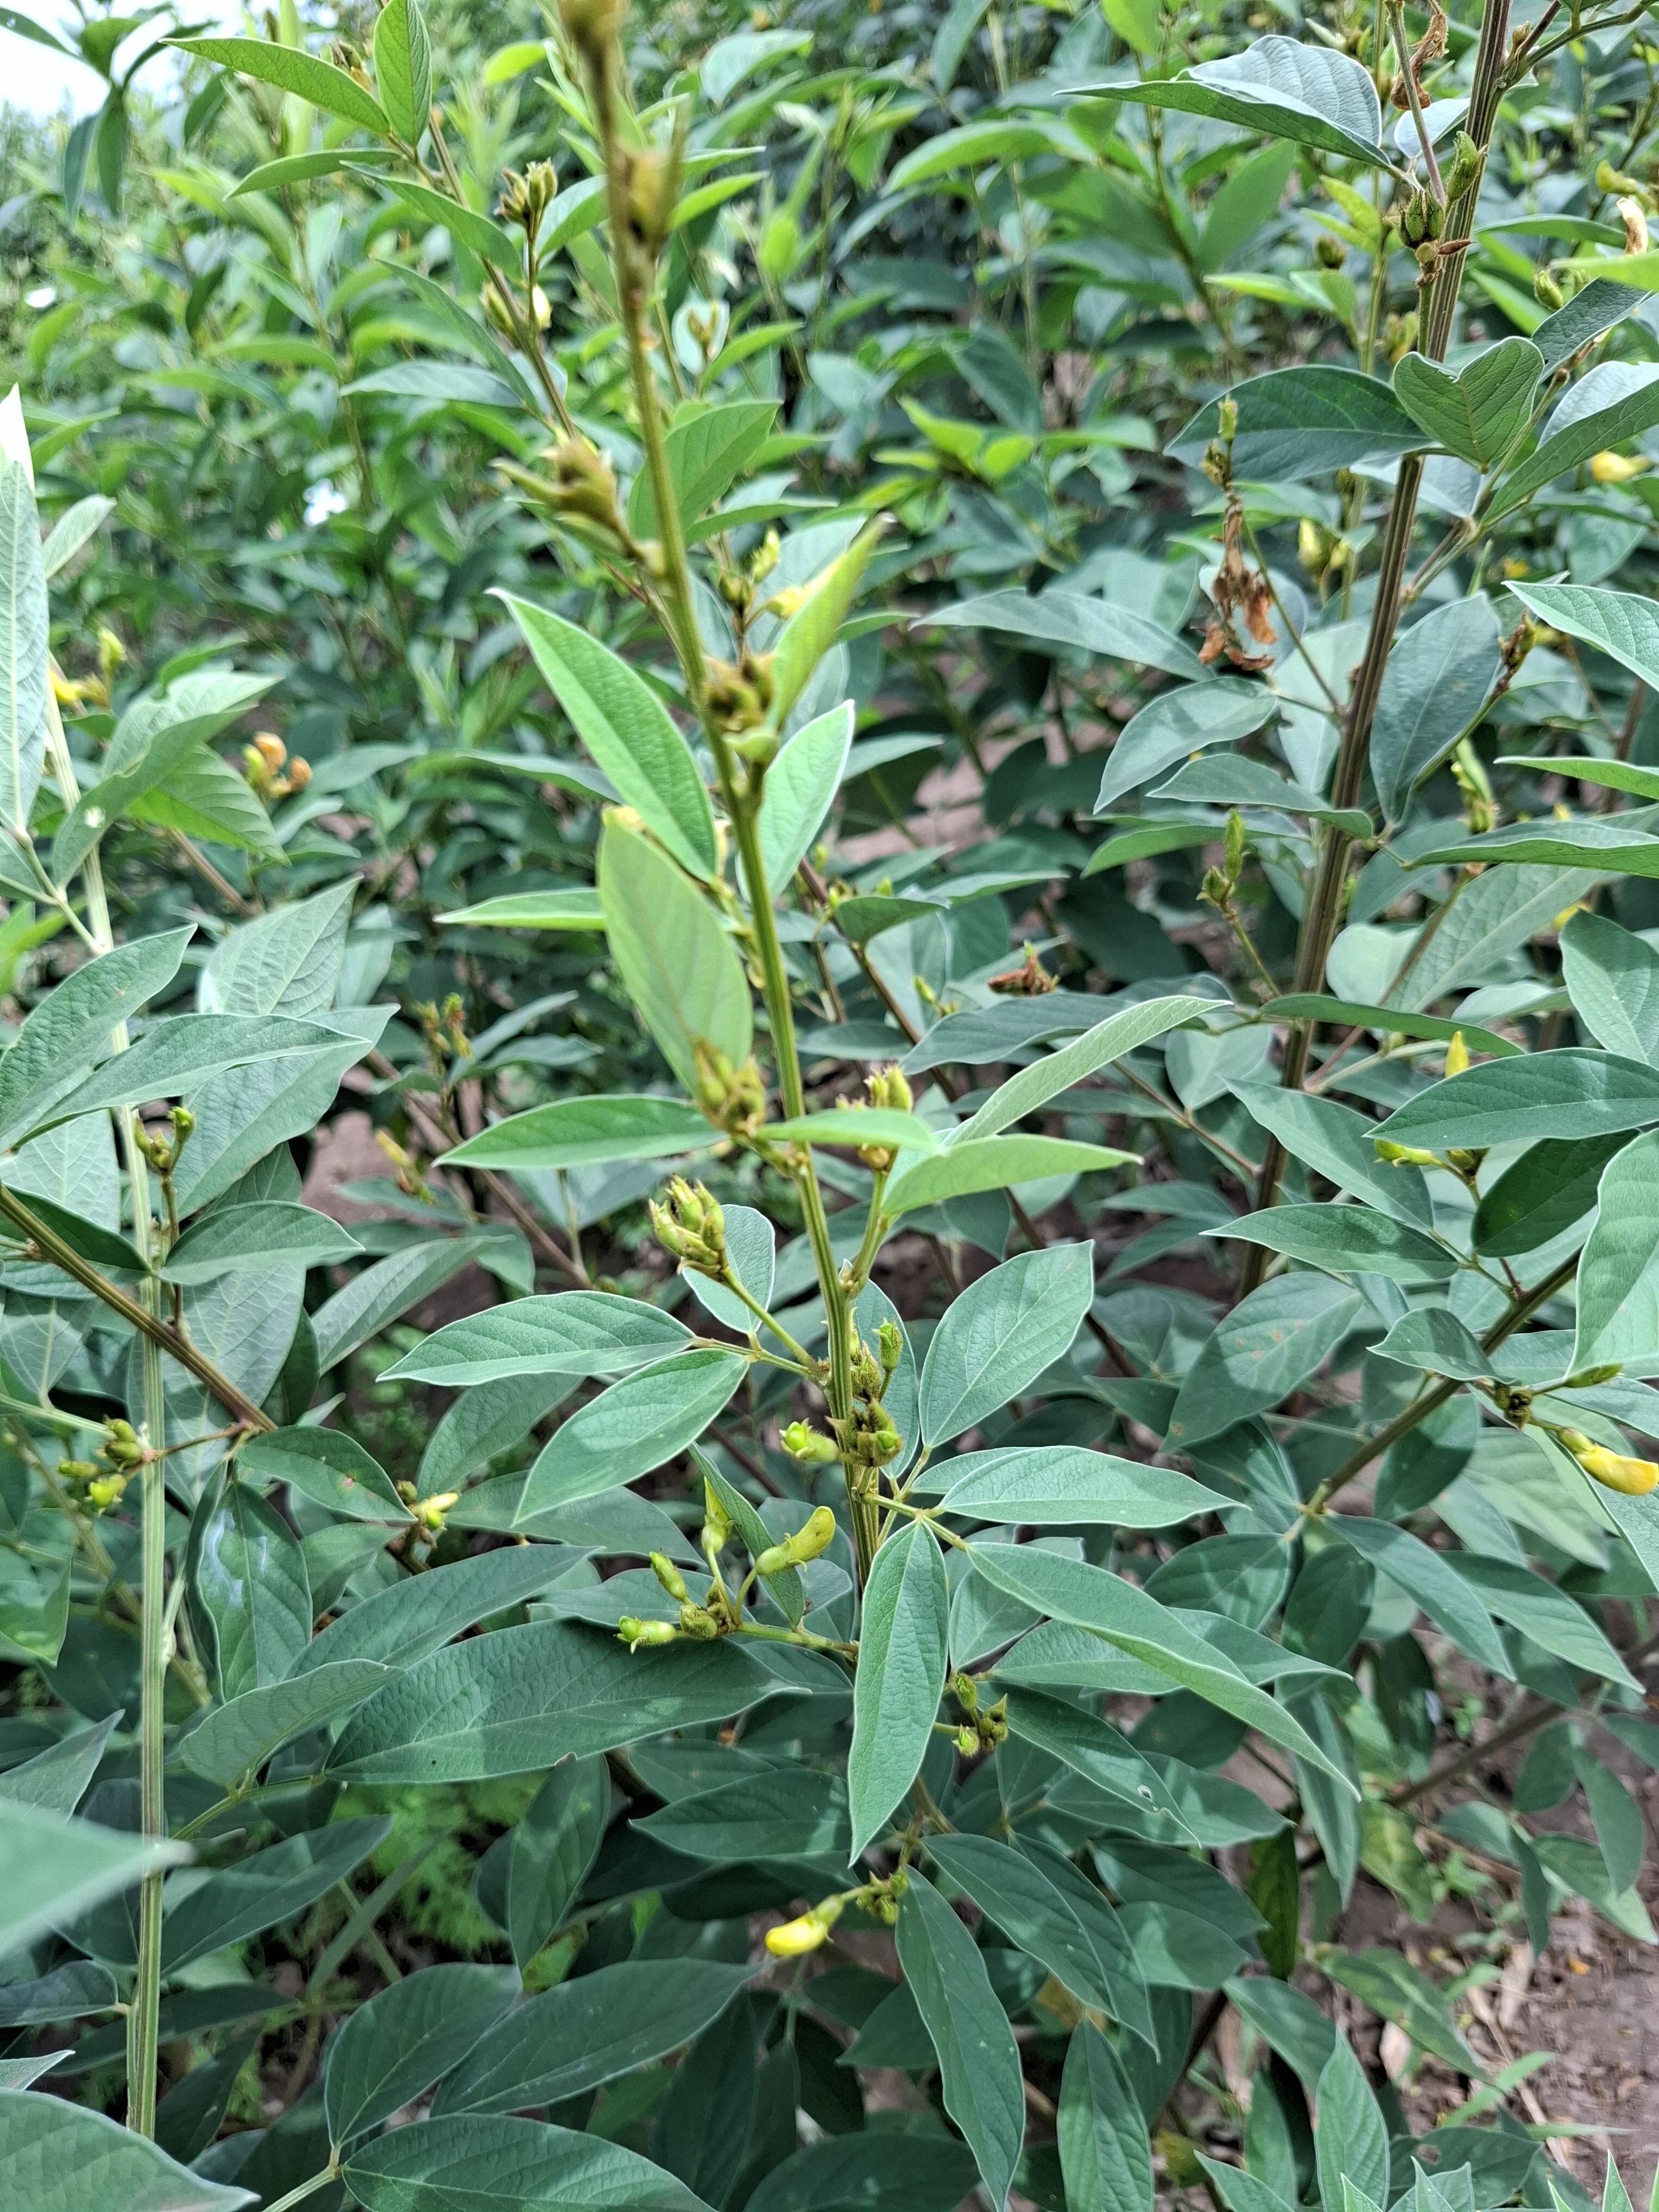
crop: sorghum
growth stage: harvest maturity
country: Tanzania
